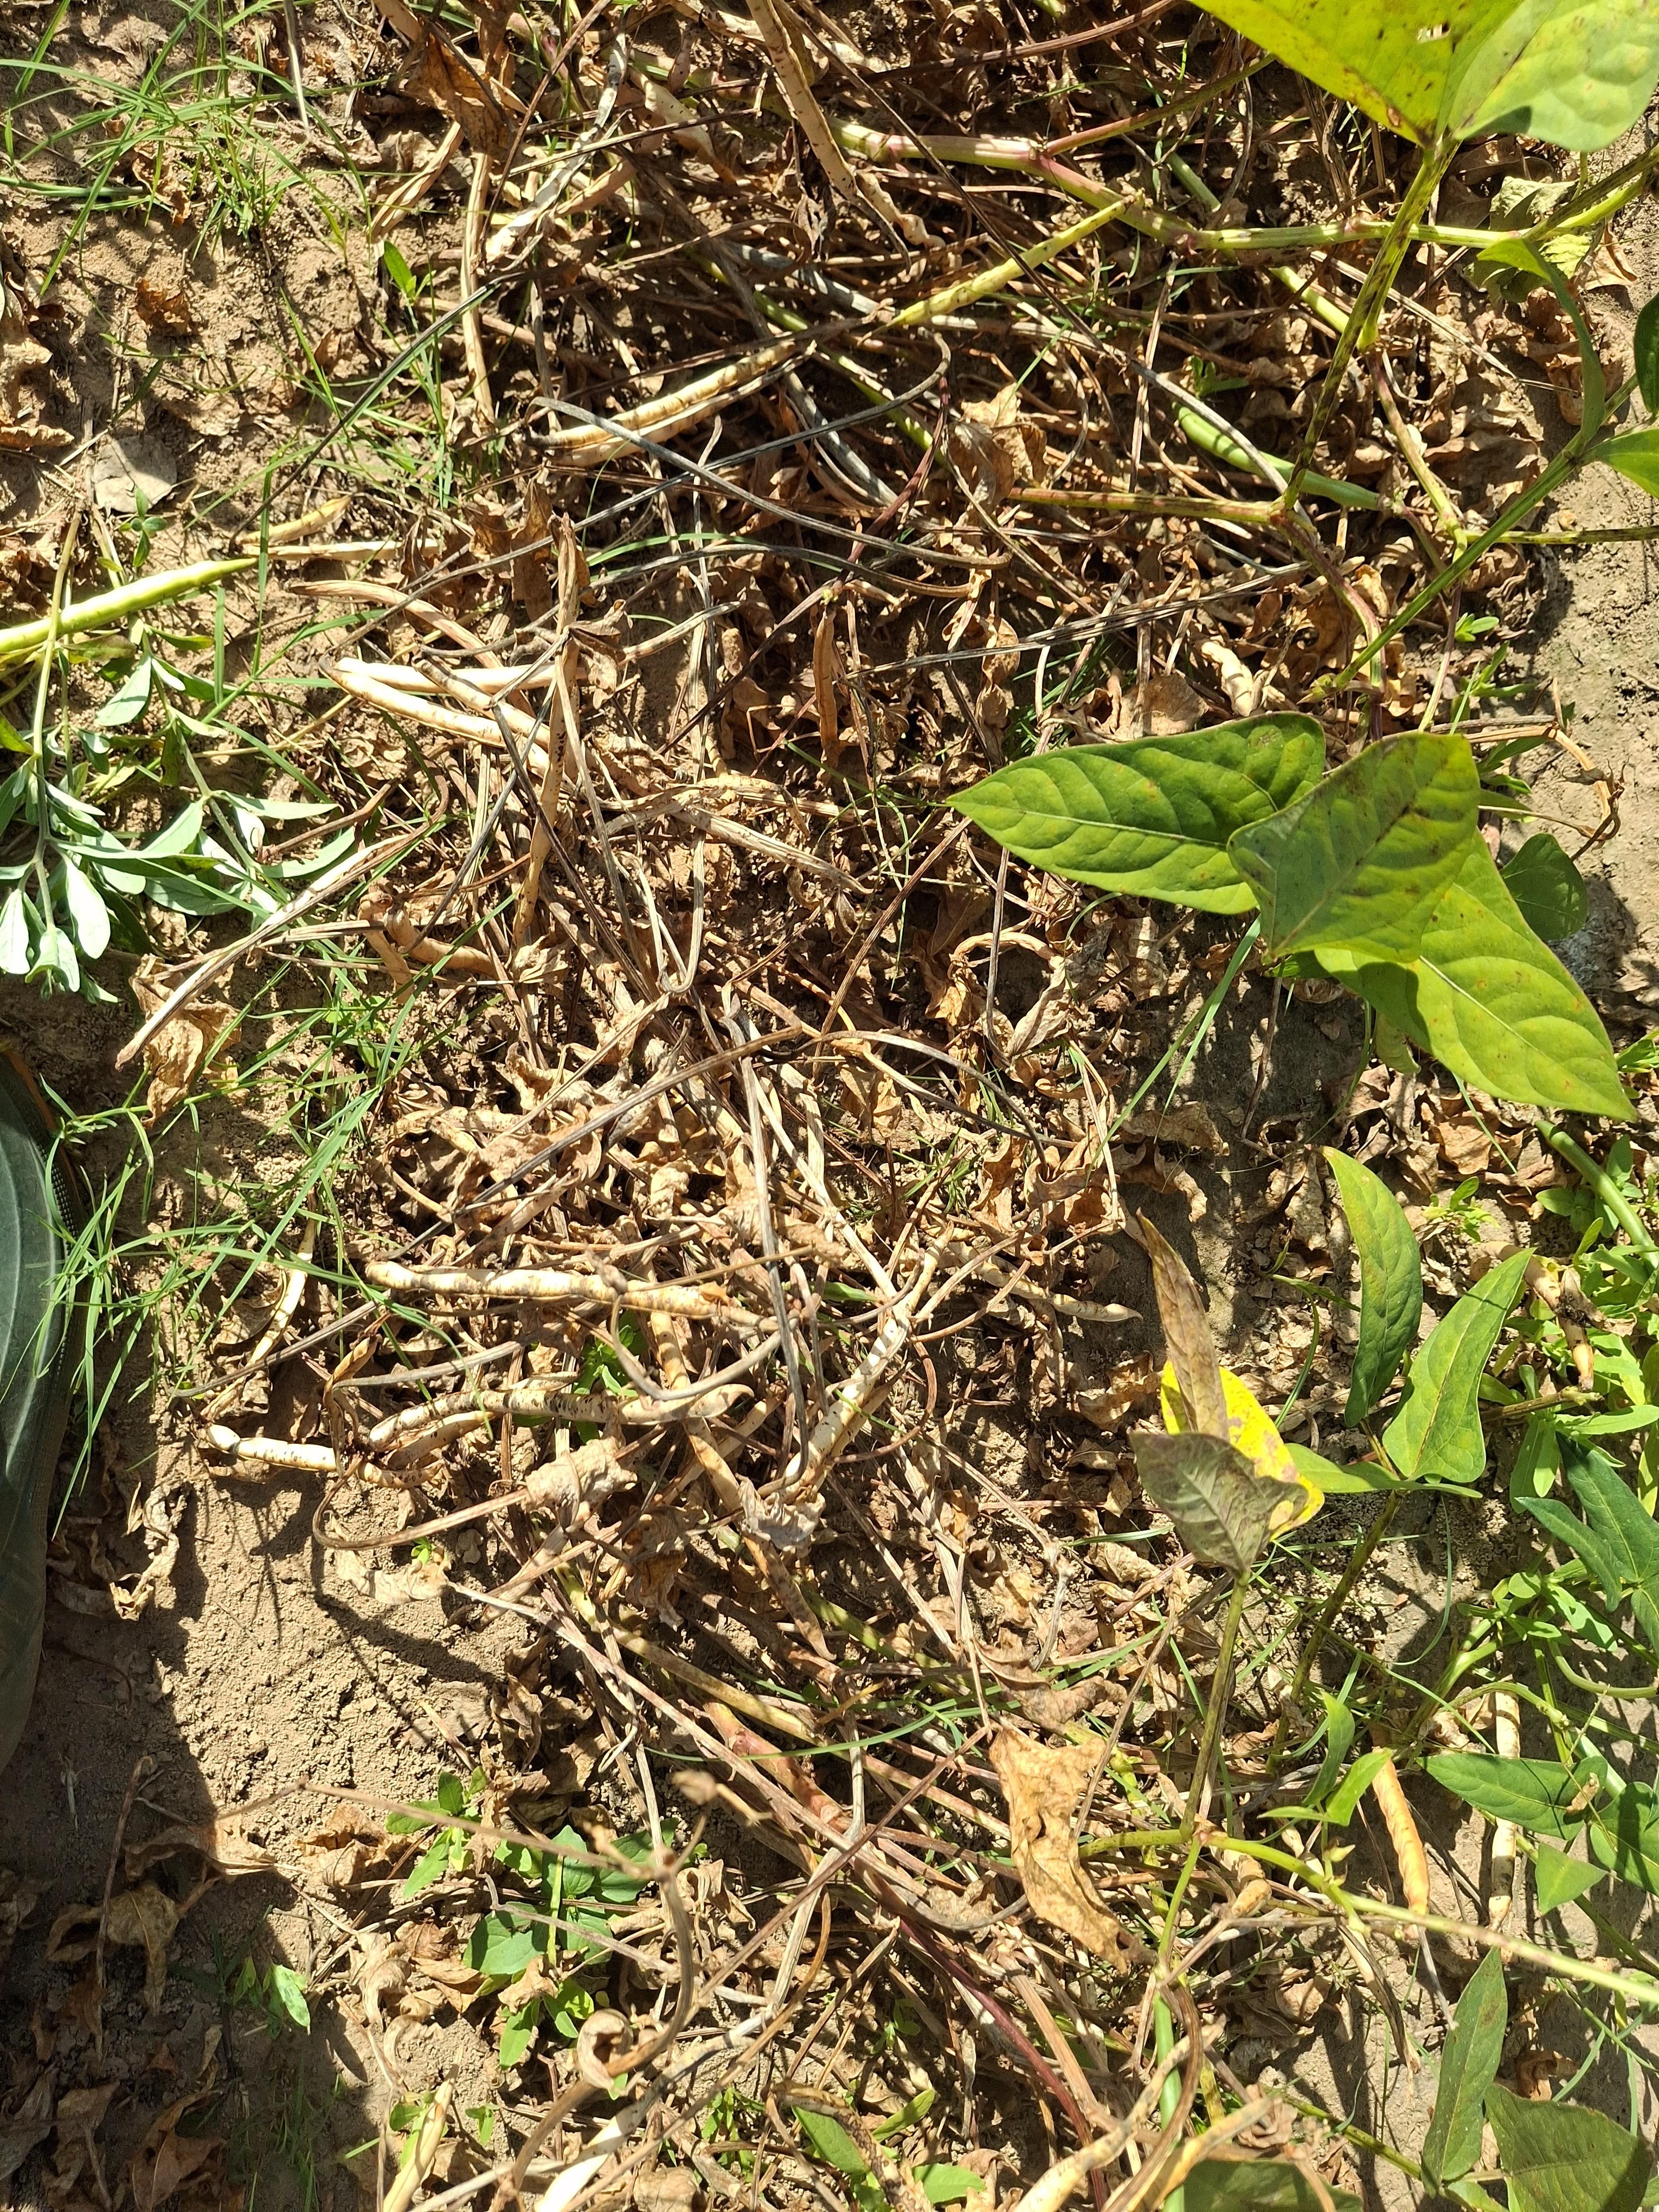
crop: cowpea
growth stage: maturity
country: Nigeria
